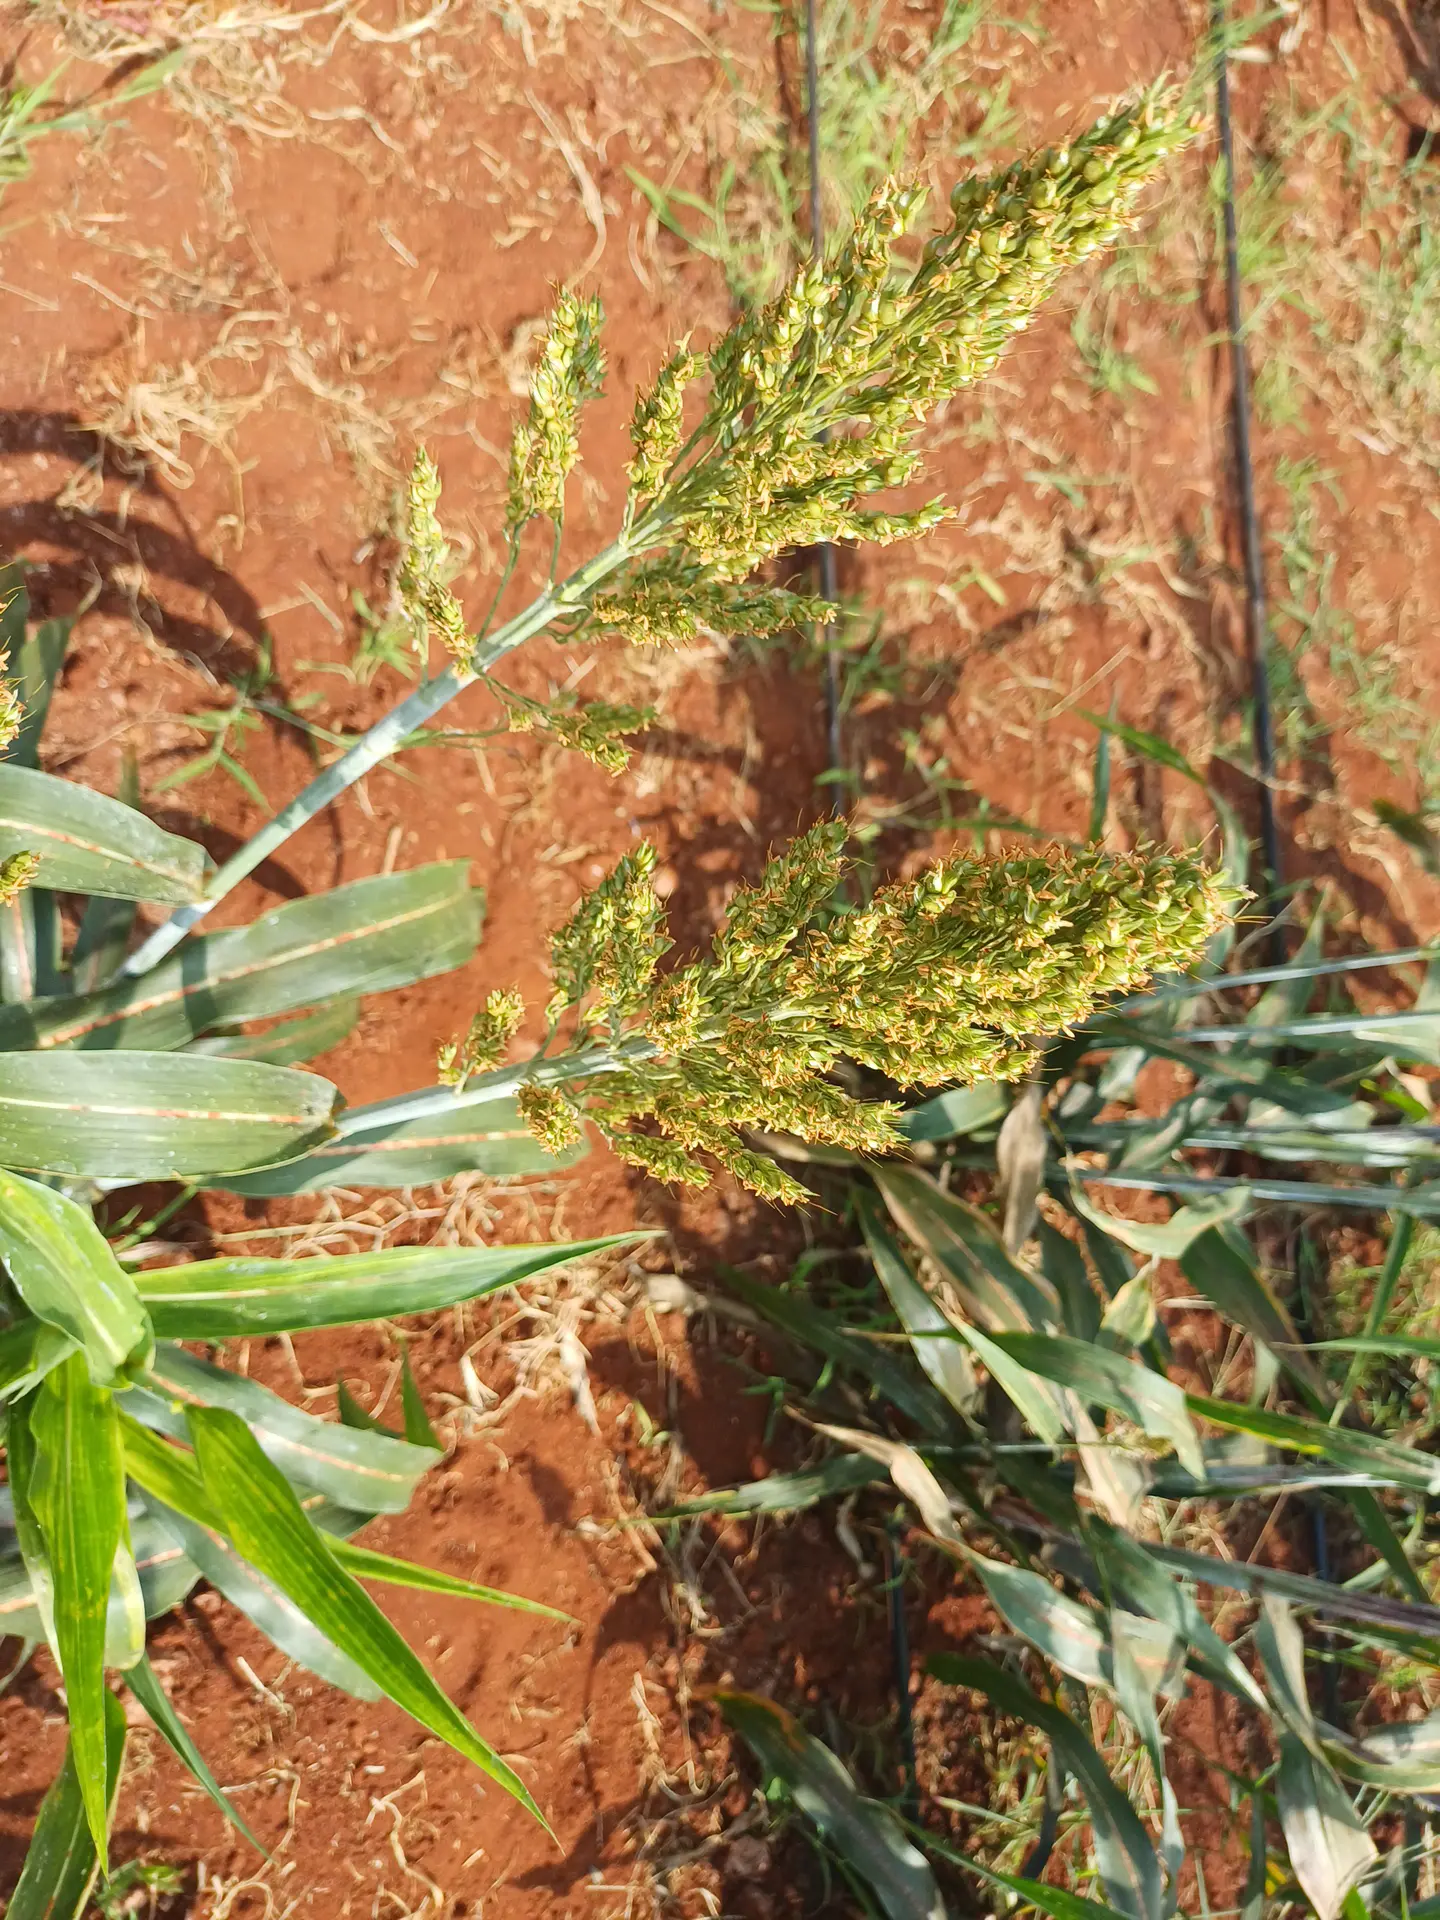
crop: sorghum
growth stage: filling grain
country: Kenya
